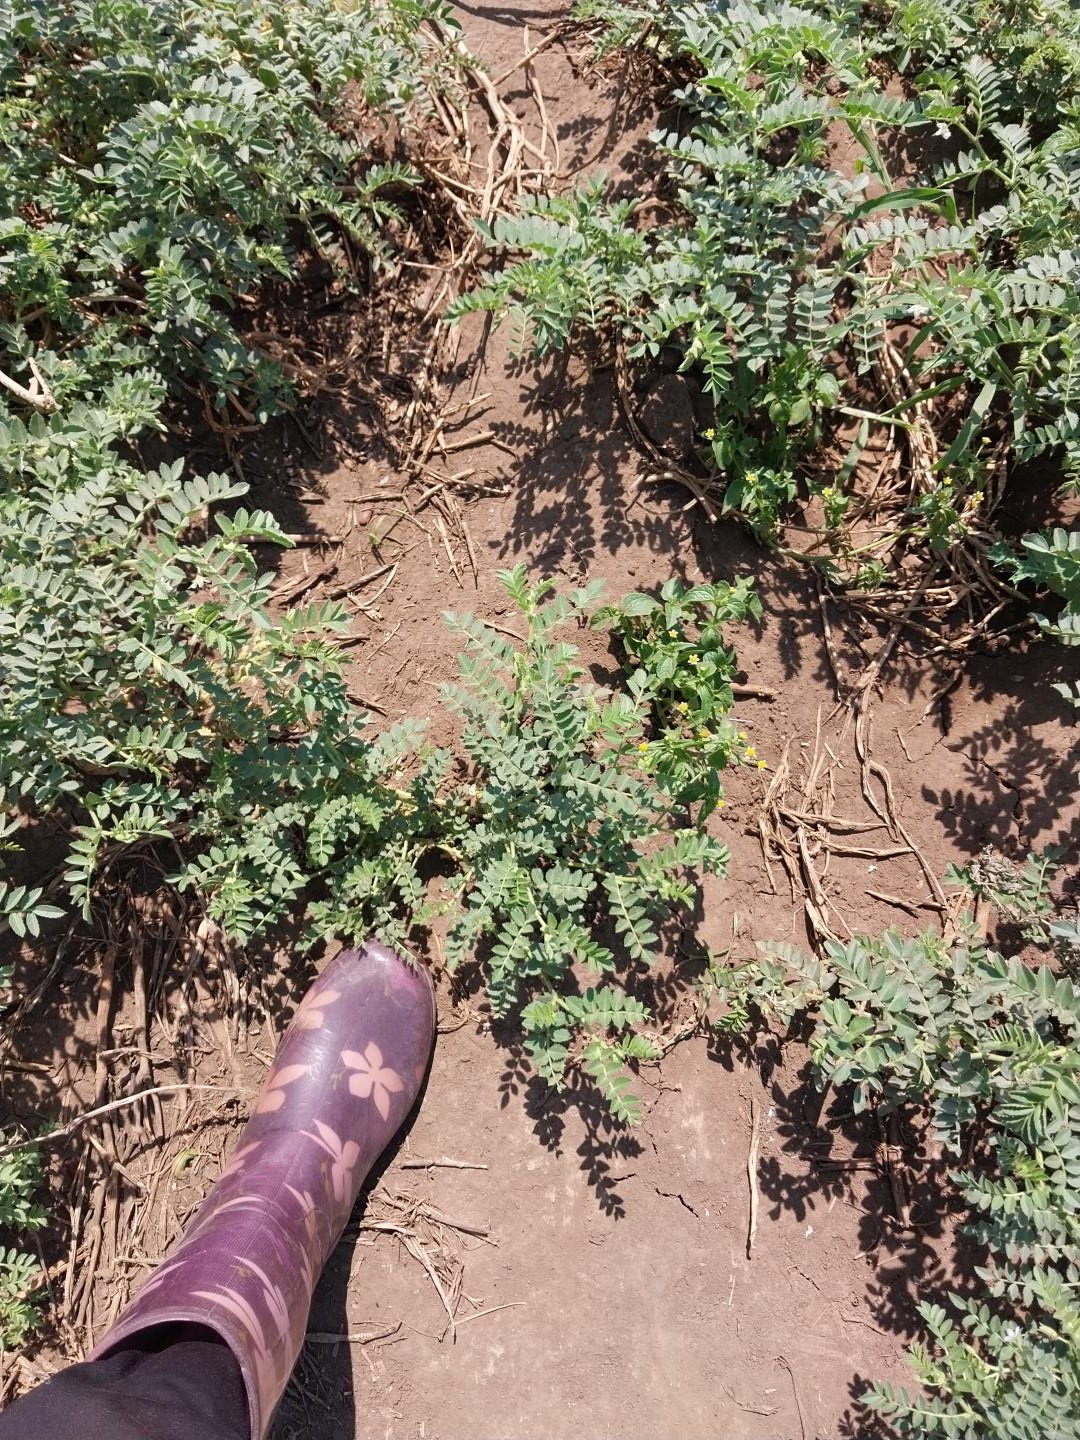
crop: chickpea
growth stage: development pod
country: Tanzania
